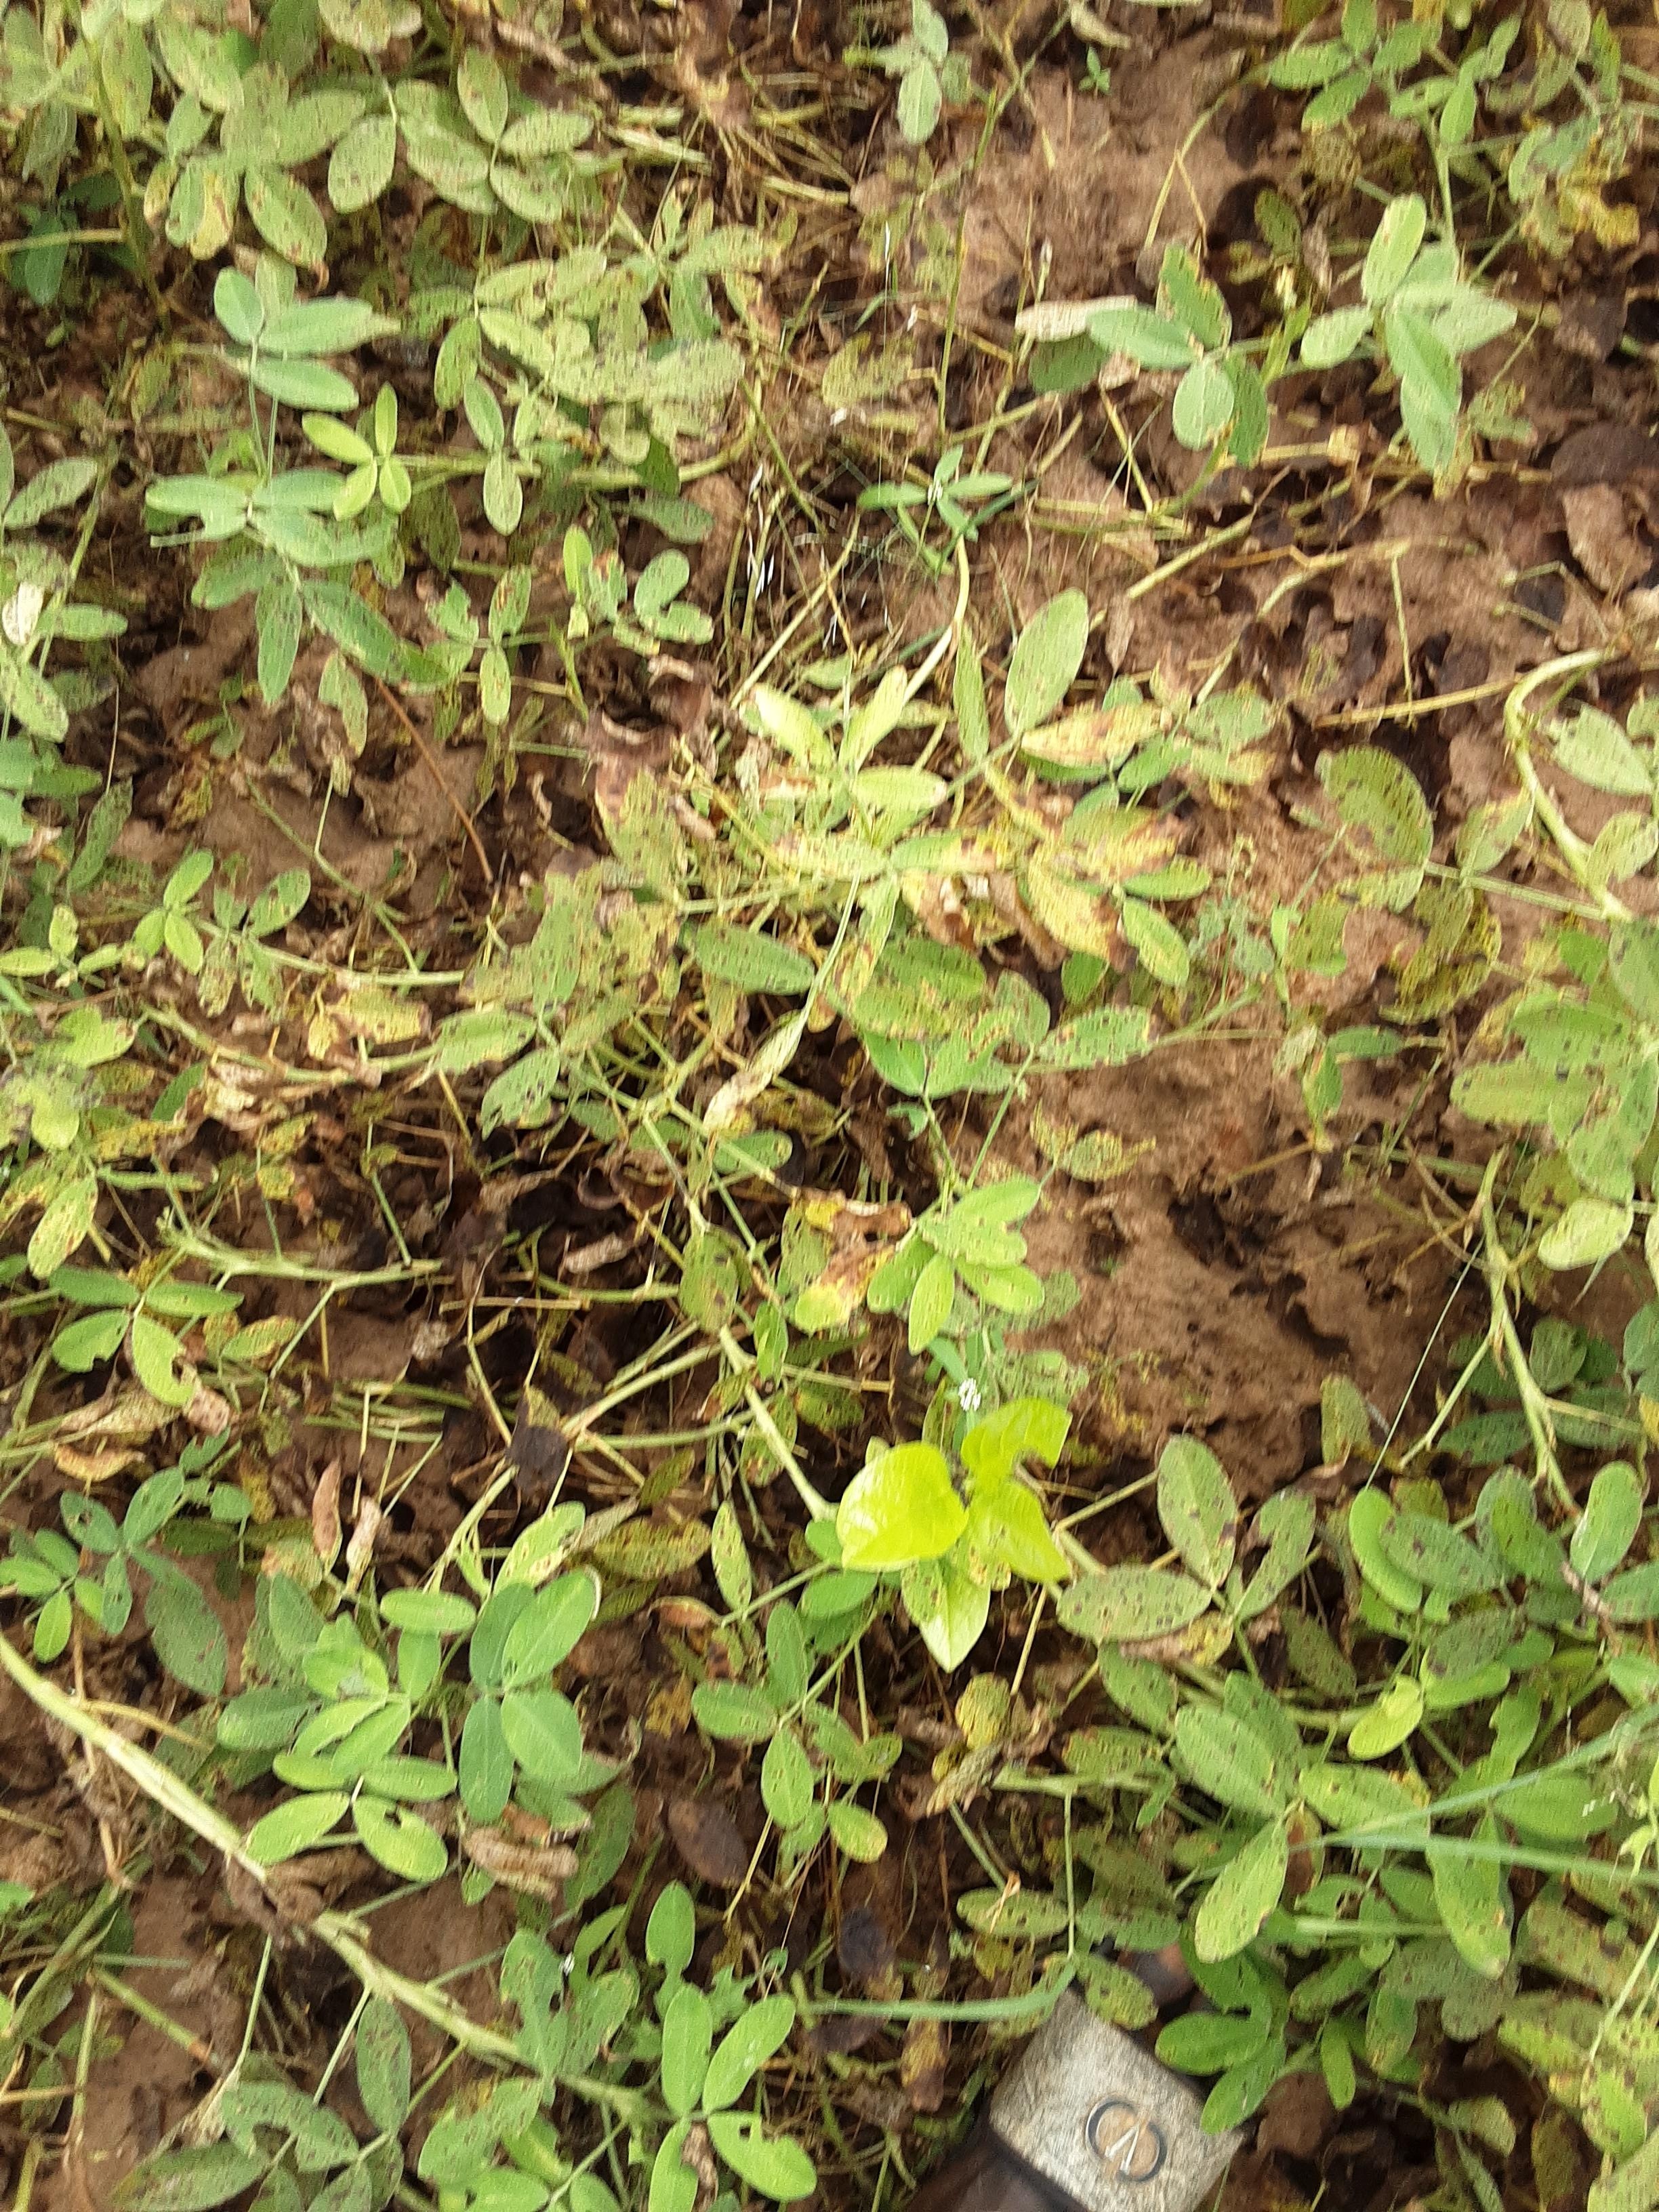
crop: groundnut
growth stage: flowering
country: Senegal
